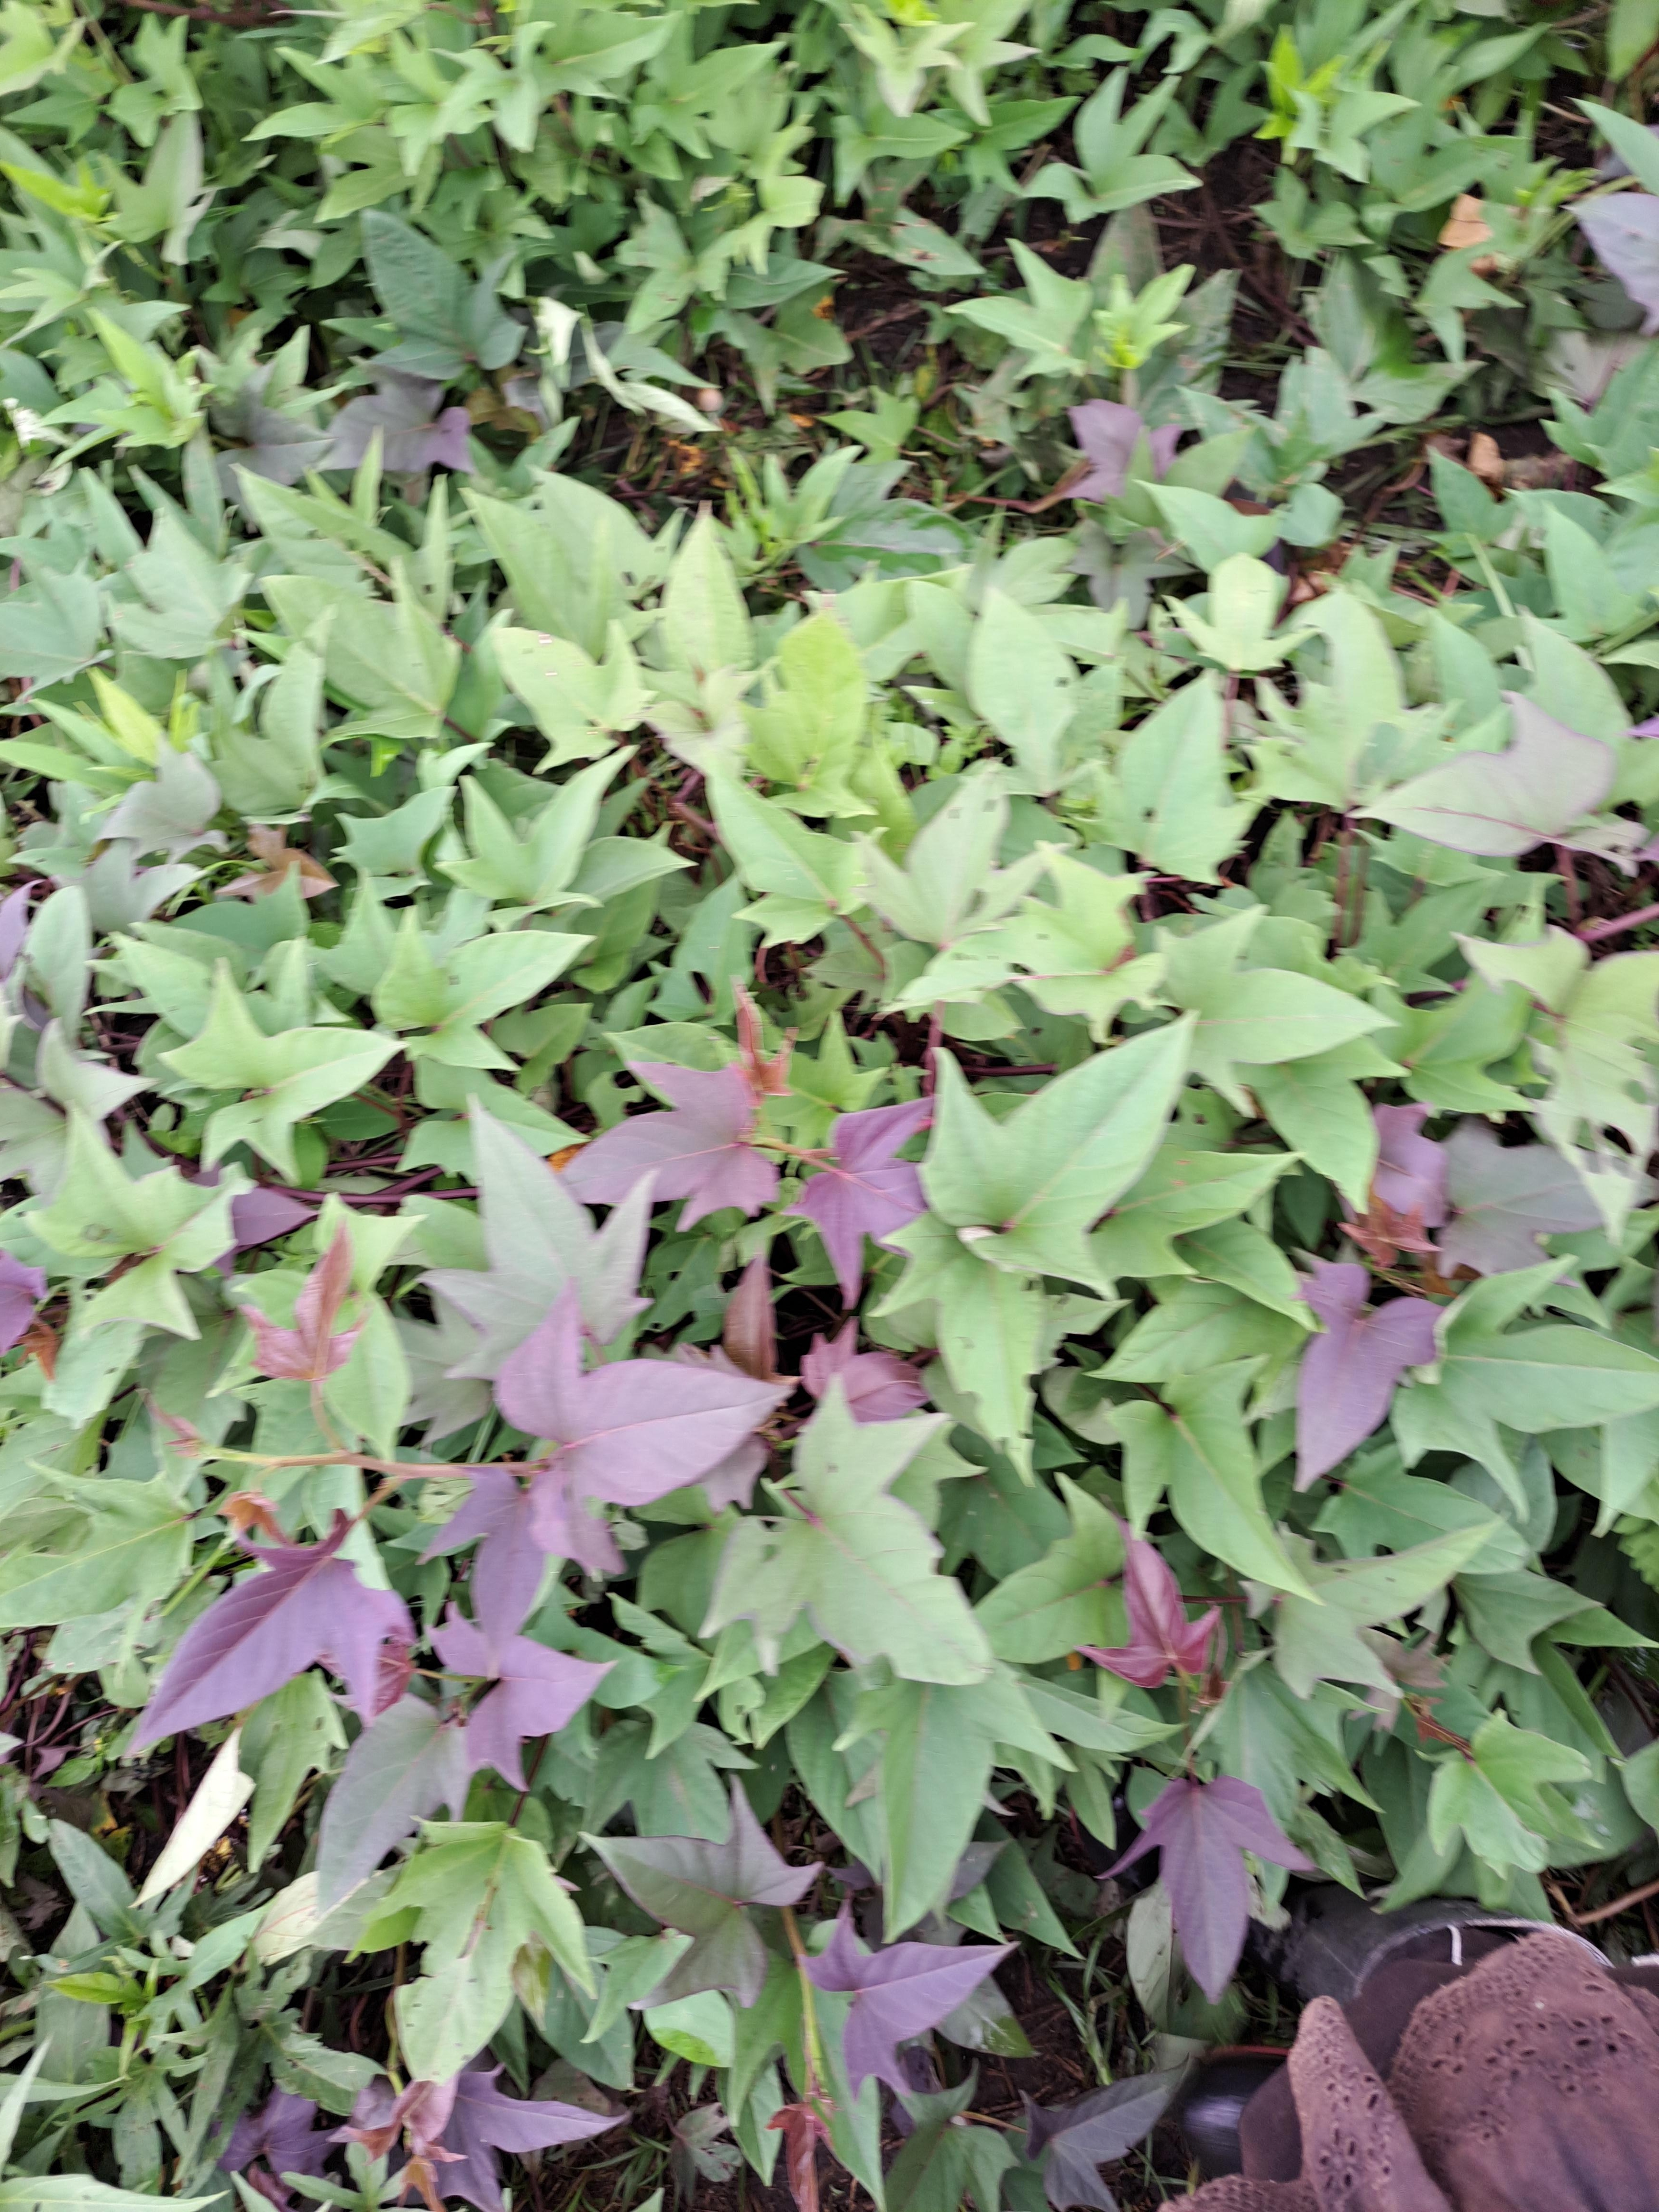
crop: sweet potato
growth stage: vegetative
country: Tanzania
